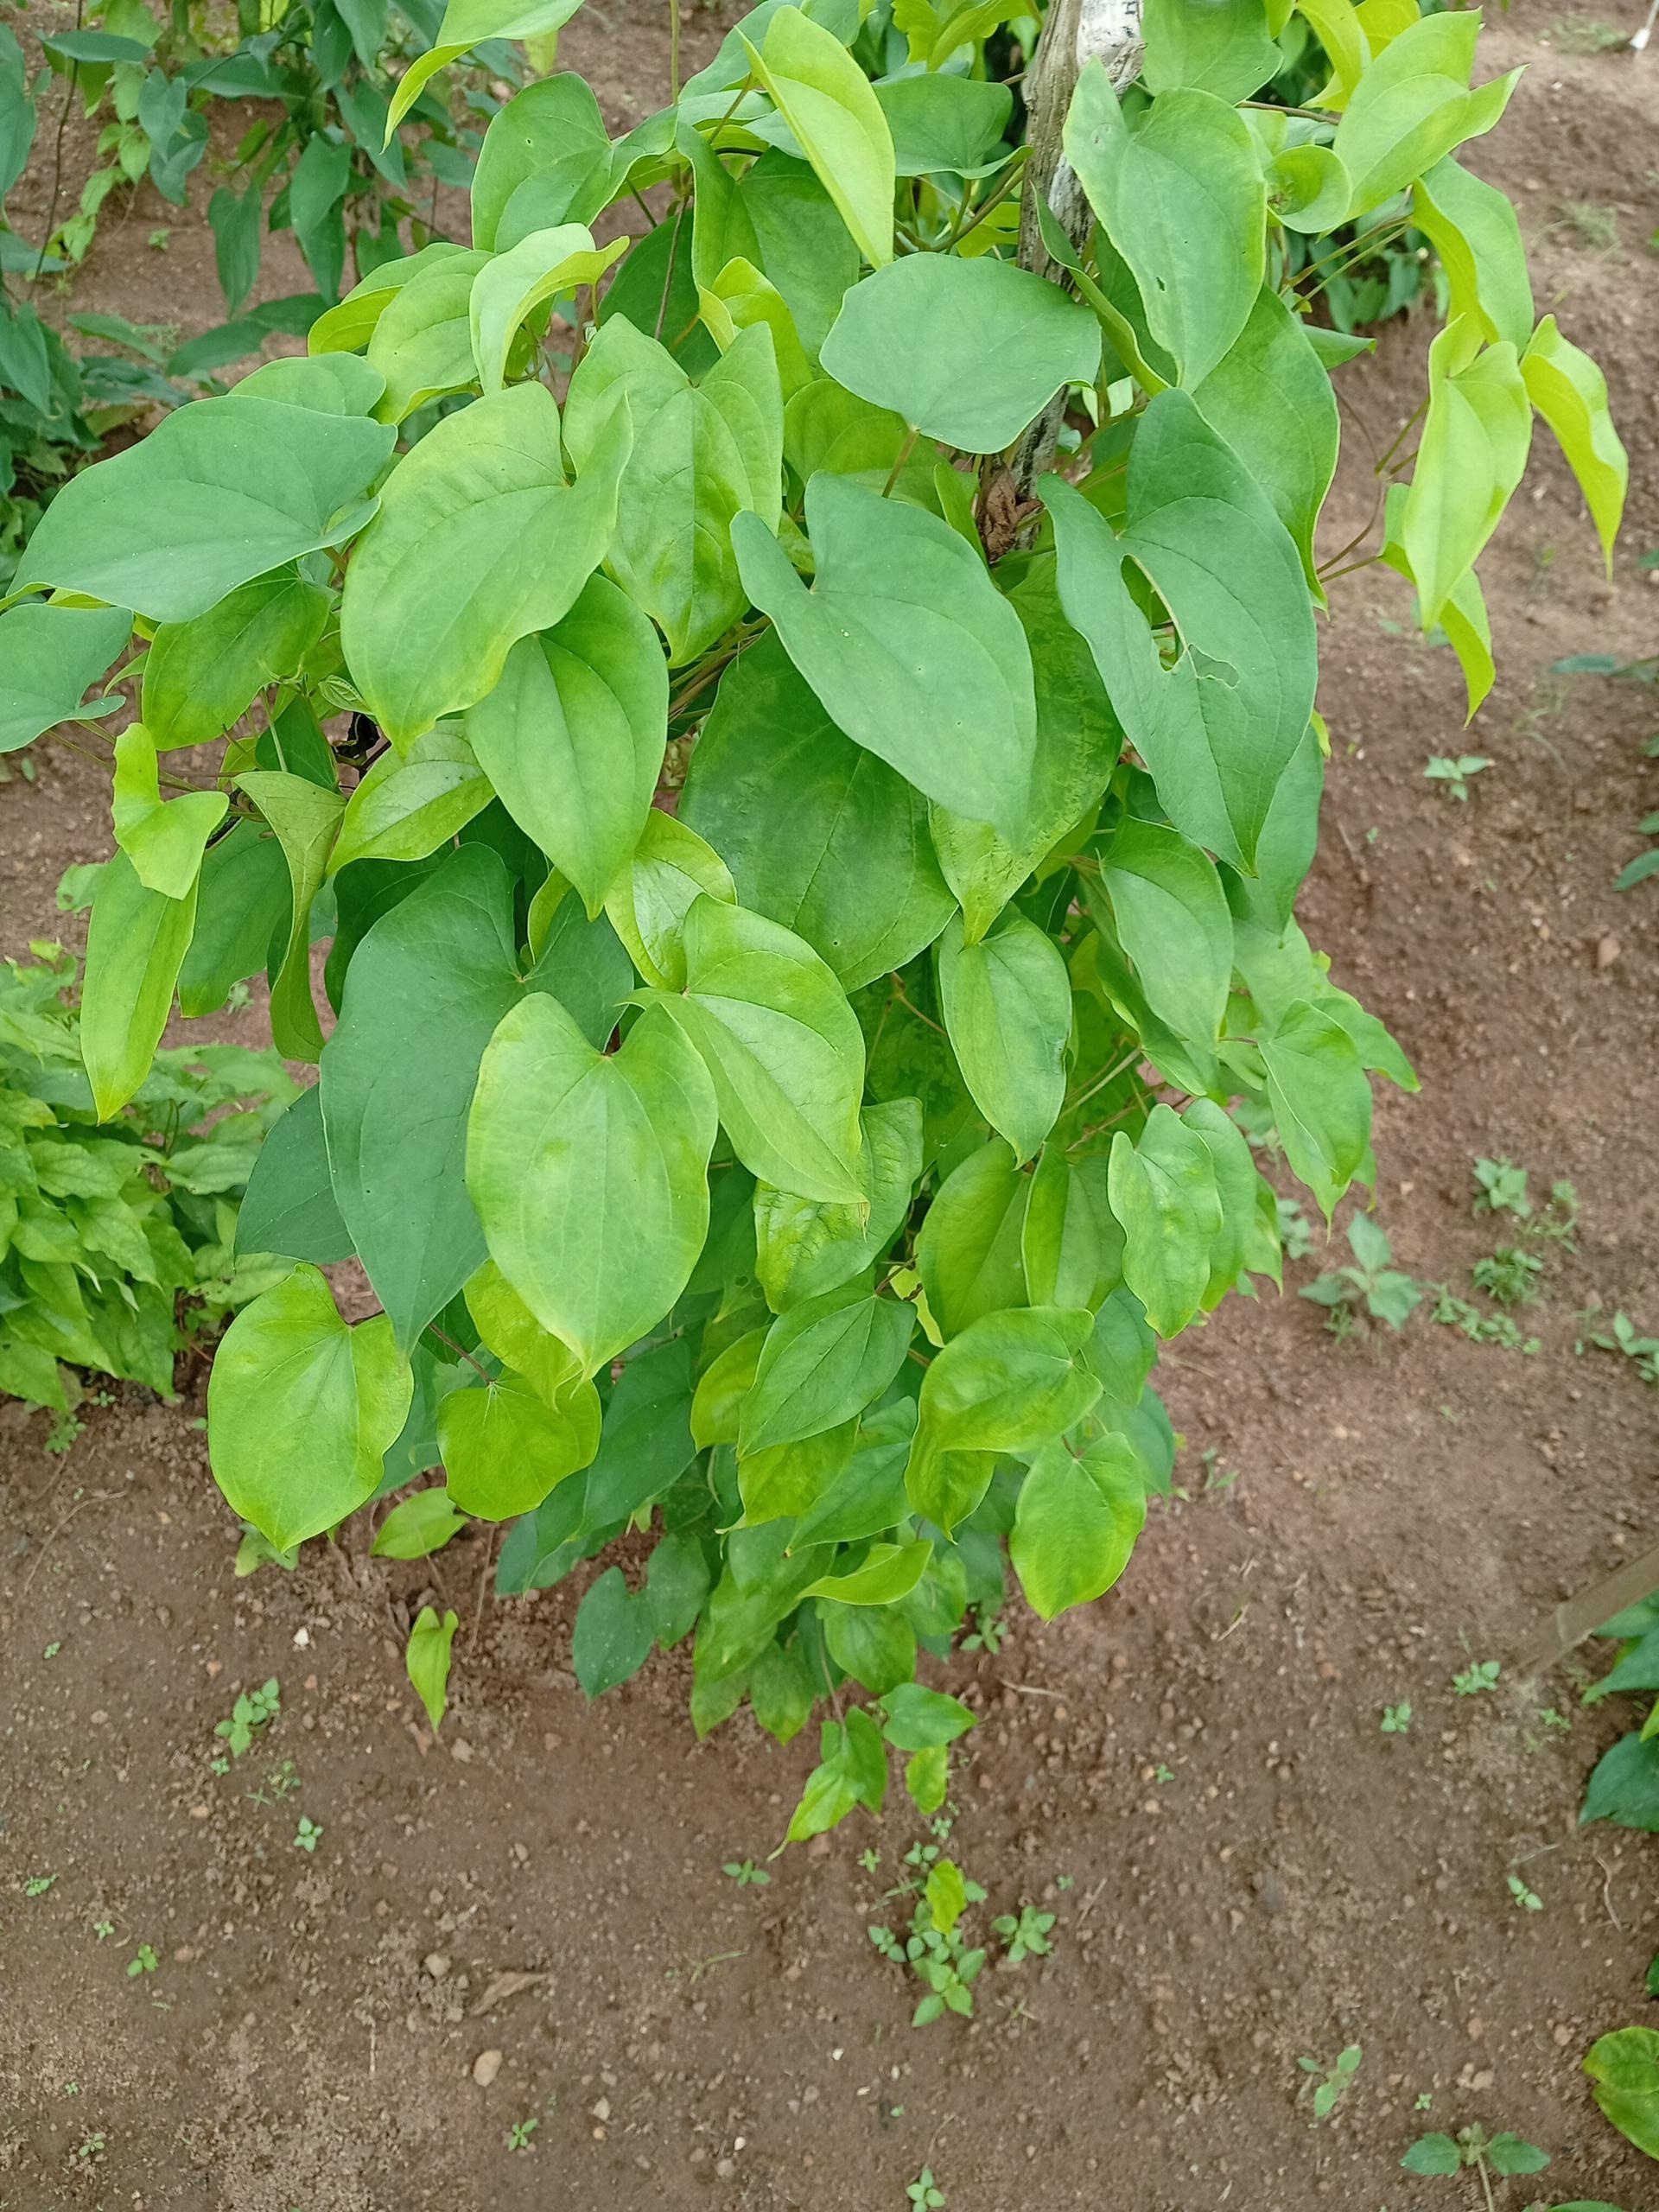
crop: yam
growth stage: vegetative
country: Nigeria
